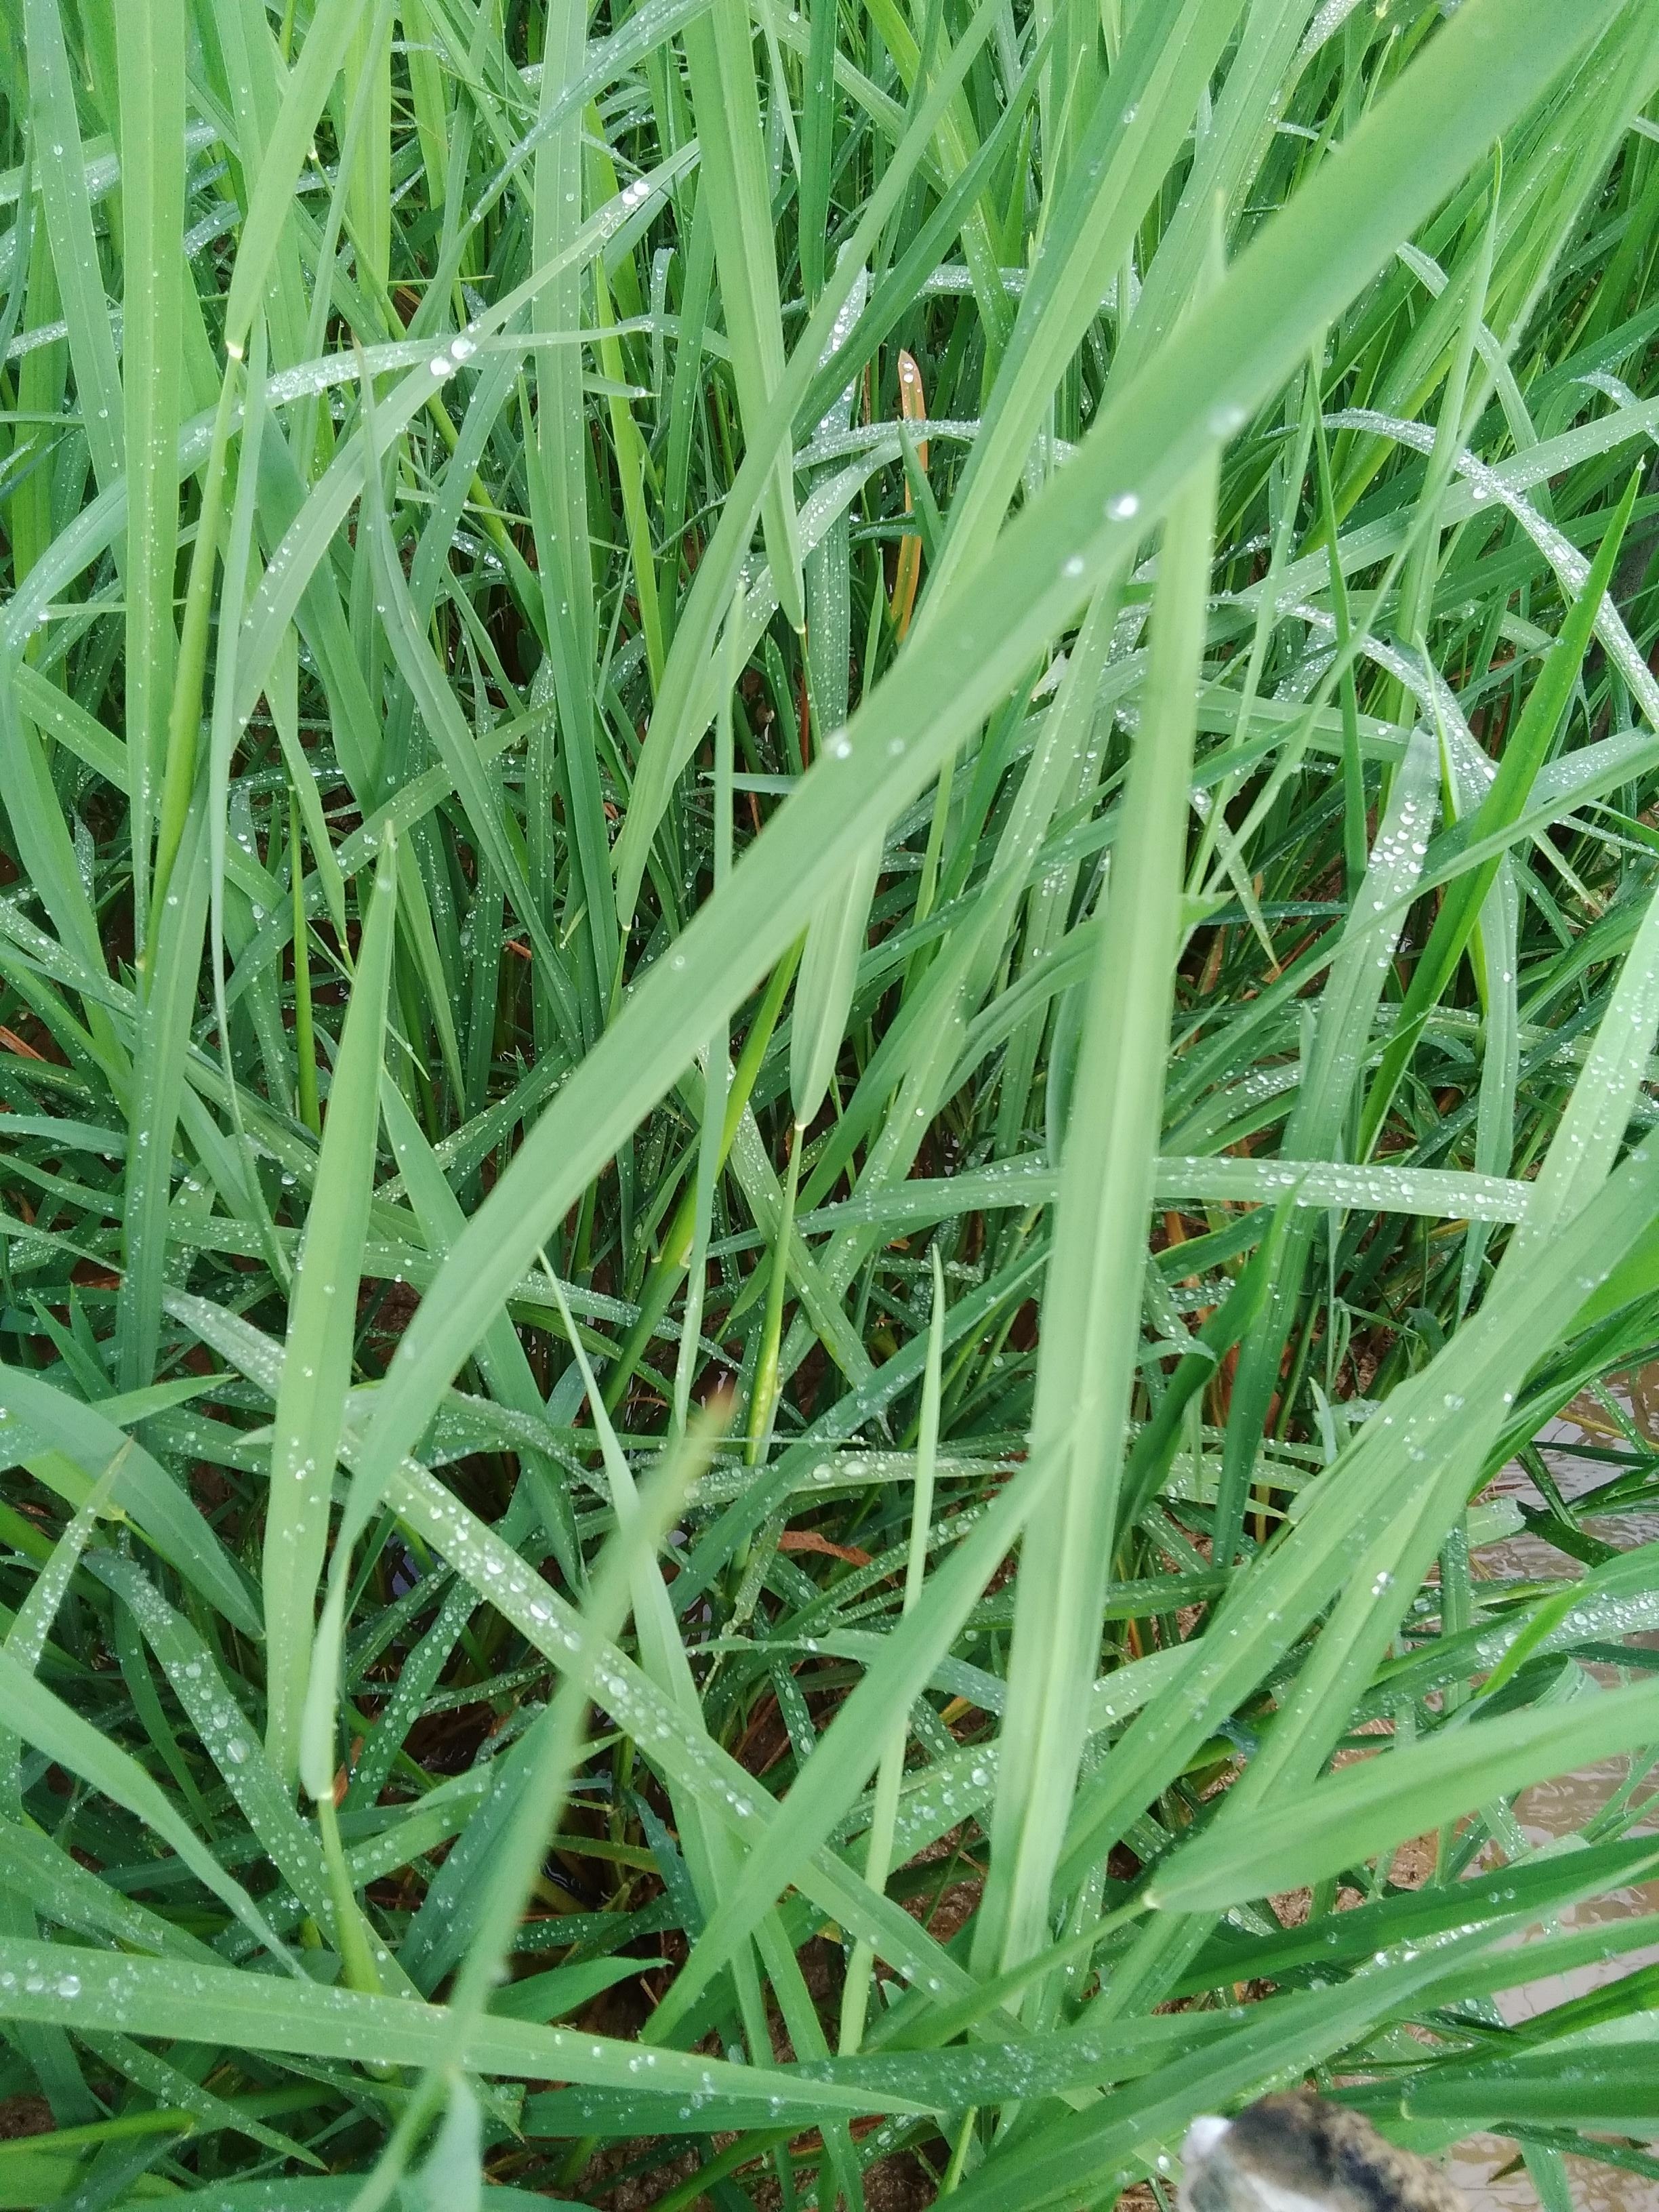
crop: rice
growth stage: booting
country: Nigeria
